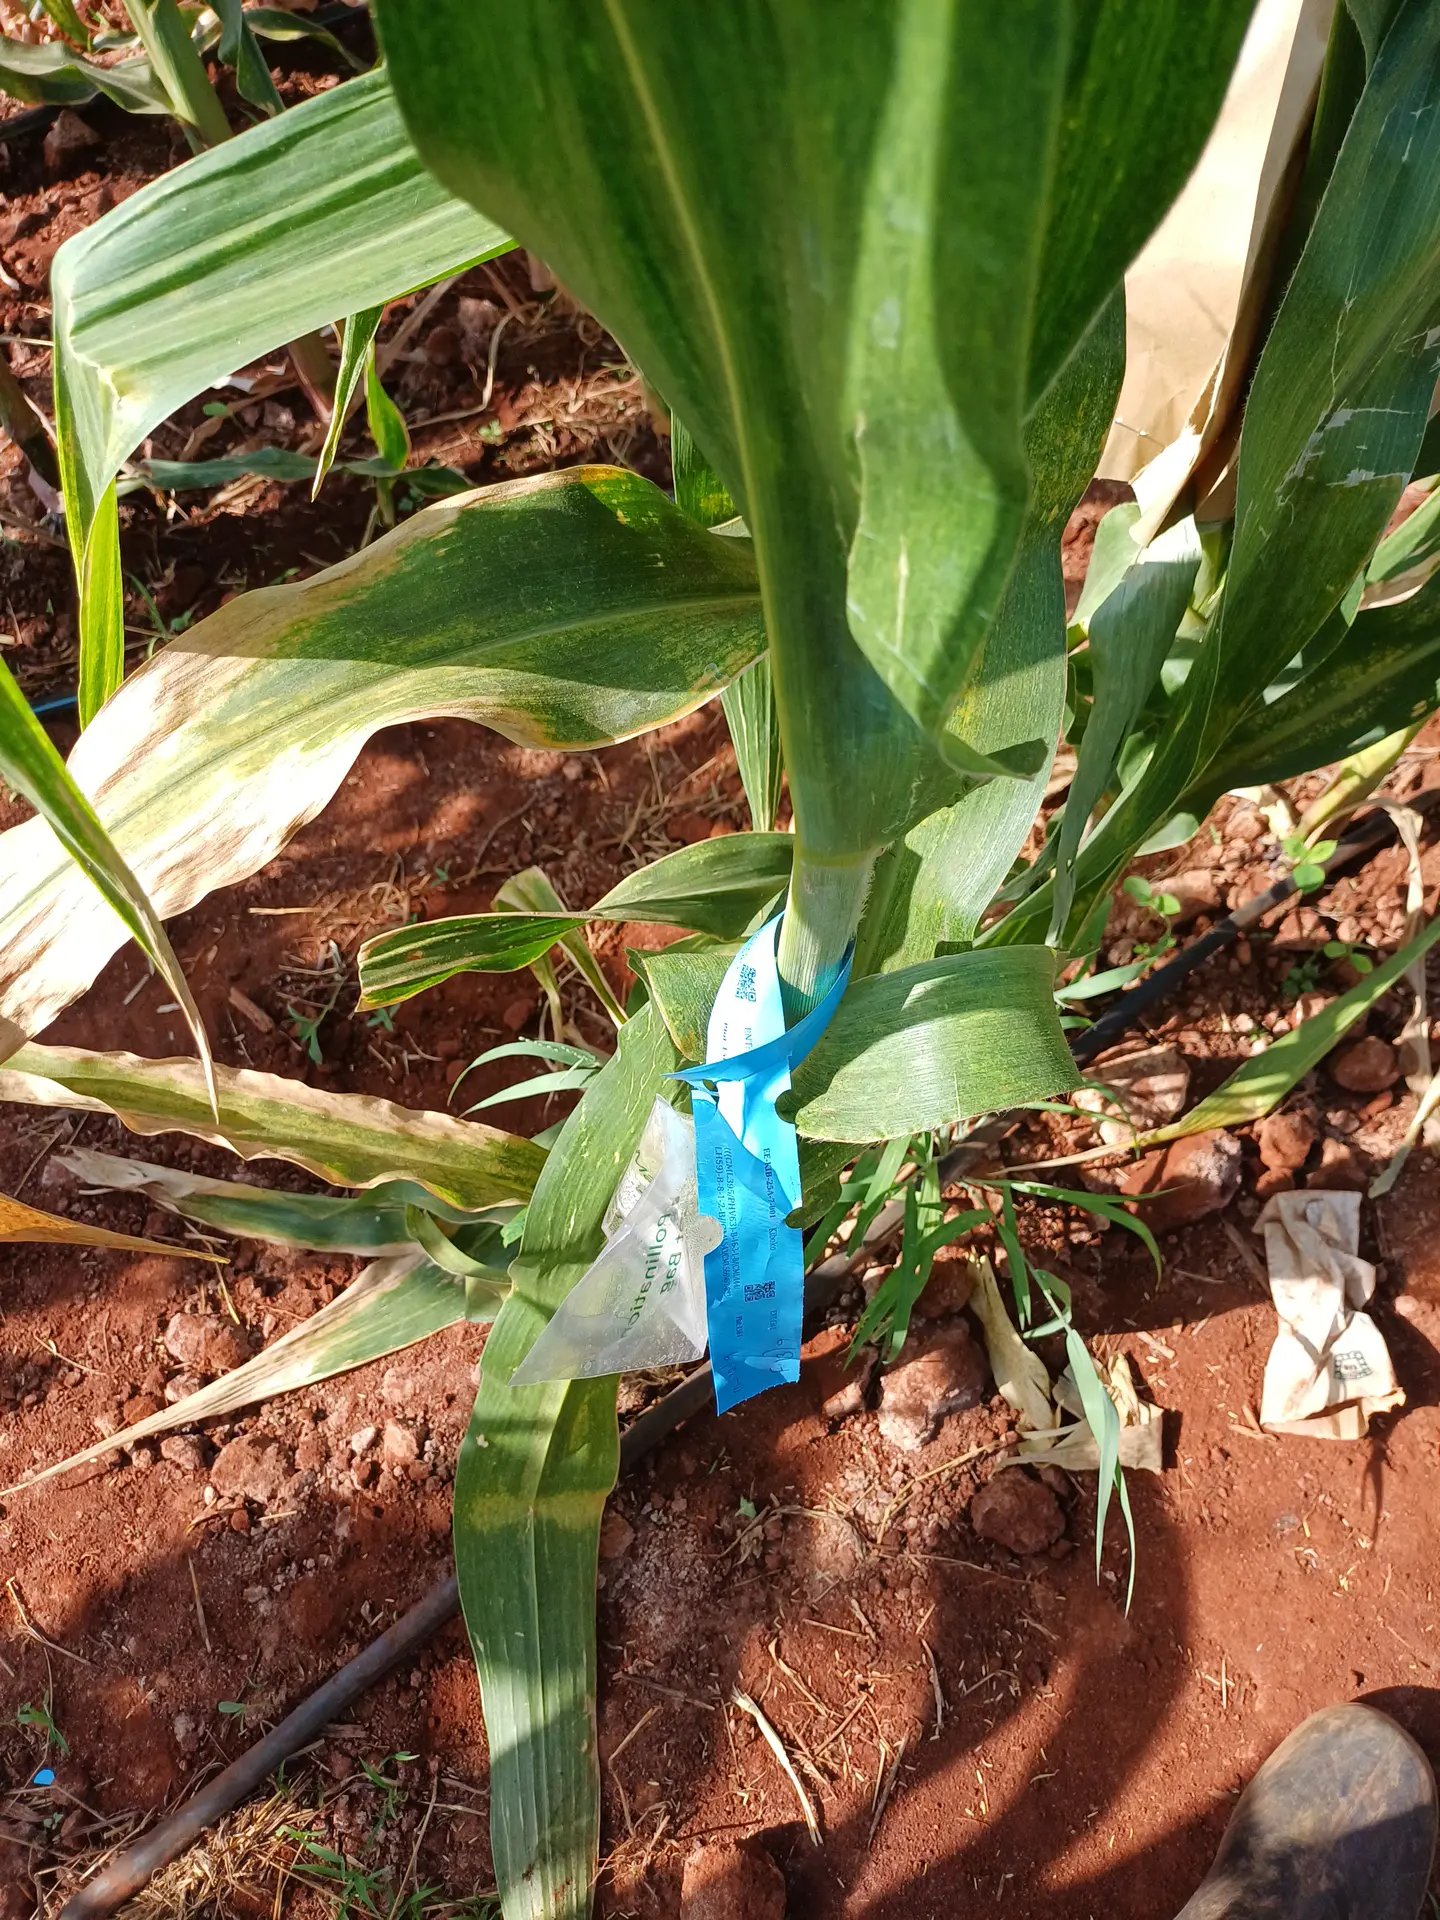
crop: maize
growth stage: flowering
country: Kenya
